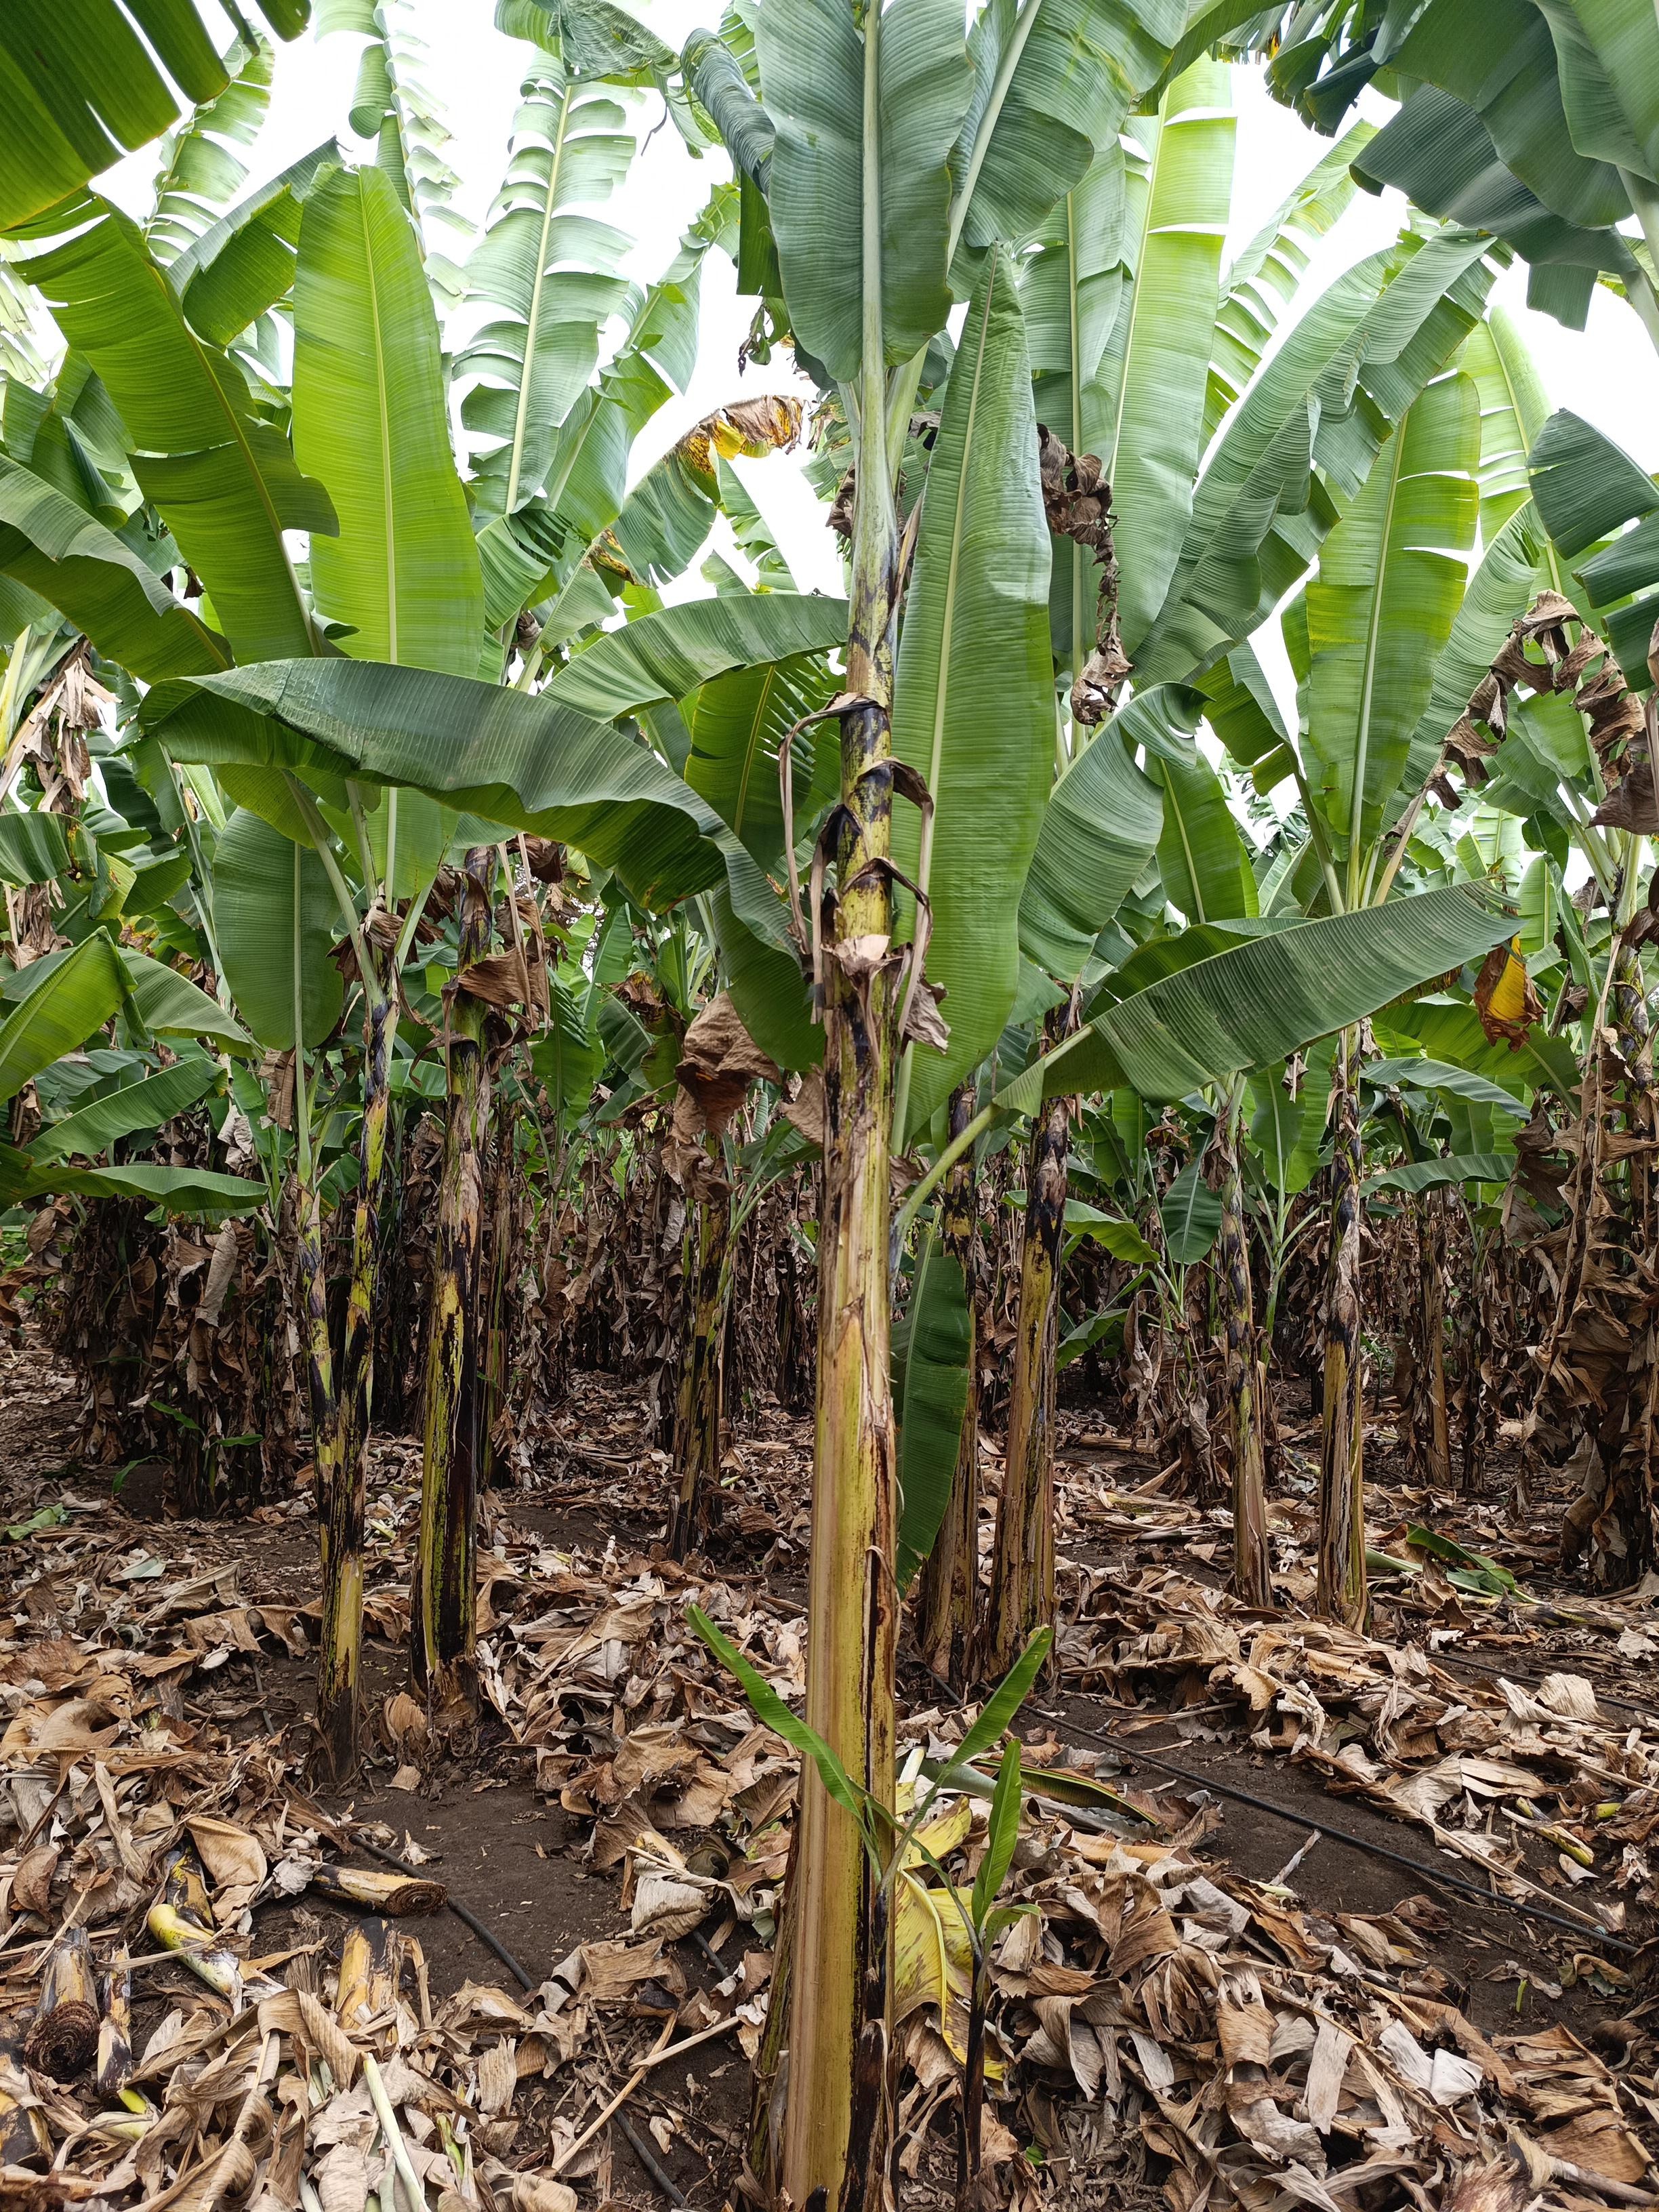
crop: banana
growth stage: vegetative
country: Tanzania
